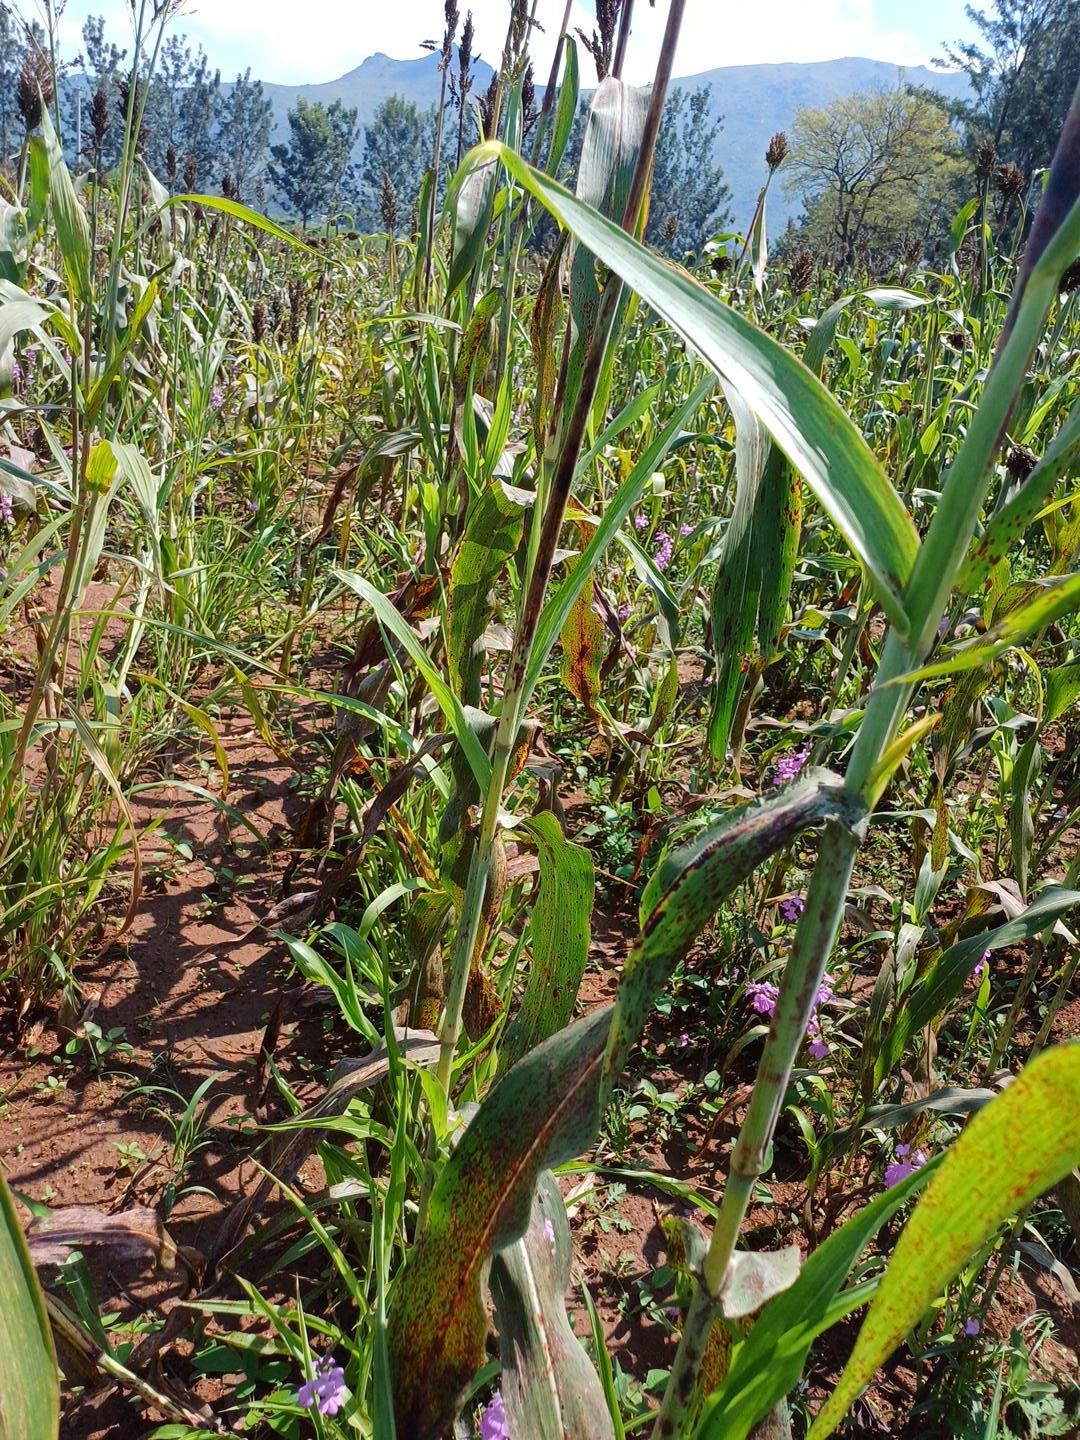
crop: sorghum
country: Kenya
